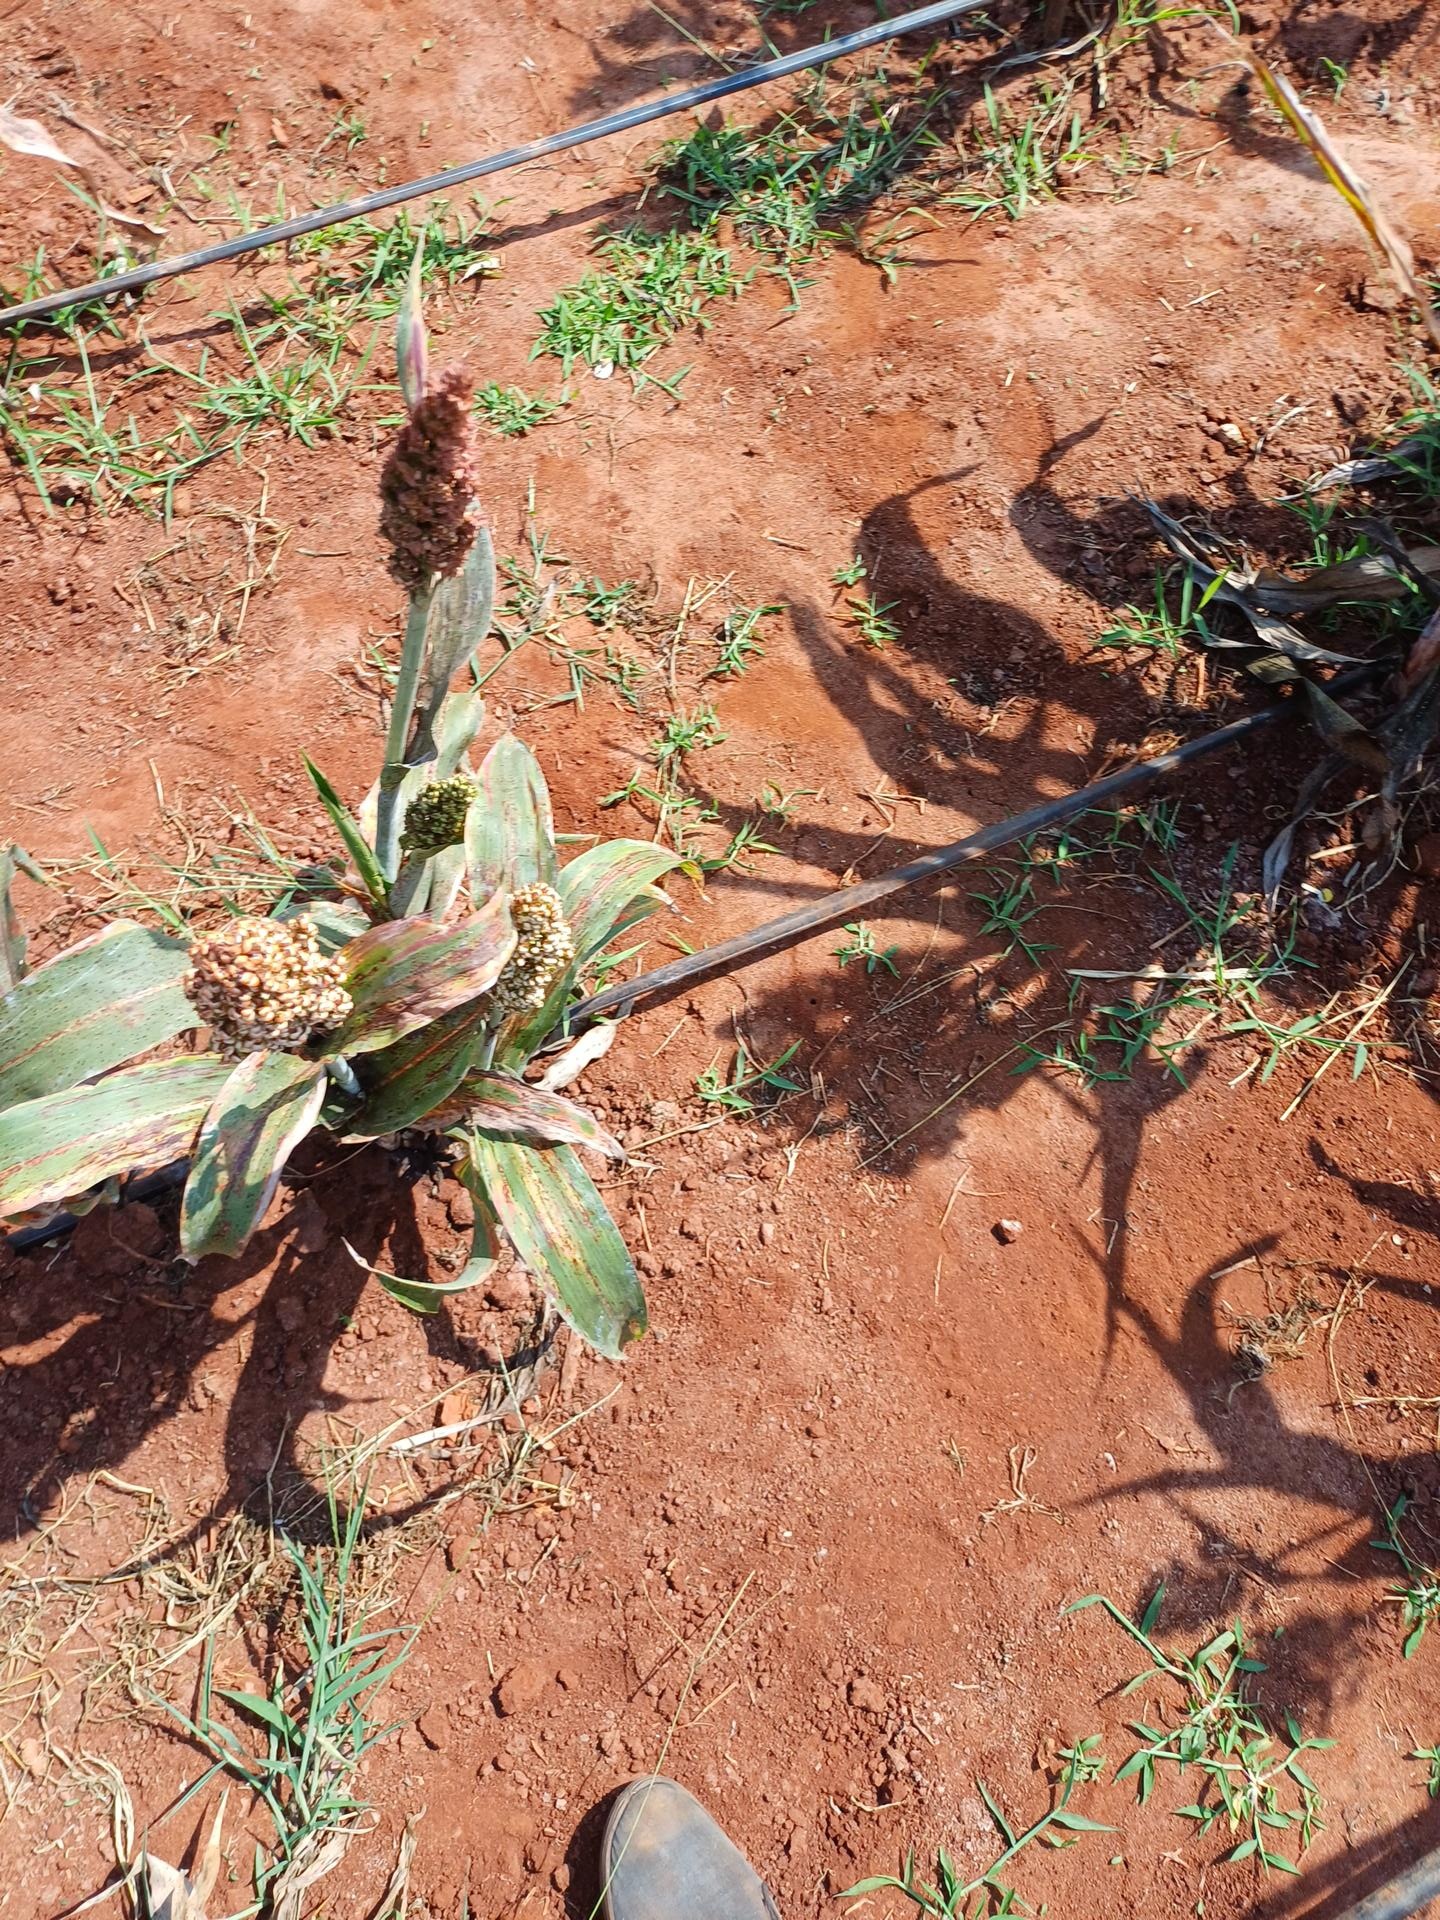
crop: sorghum
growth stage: maturity
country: Kenya
